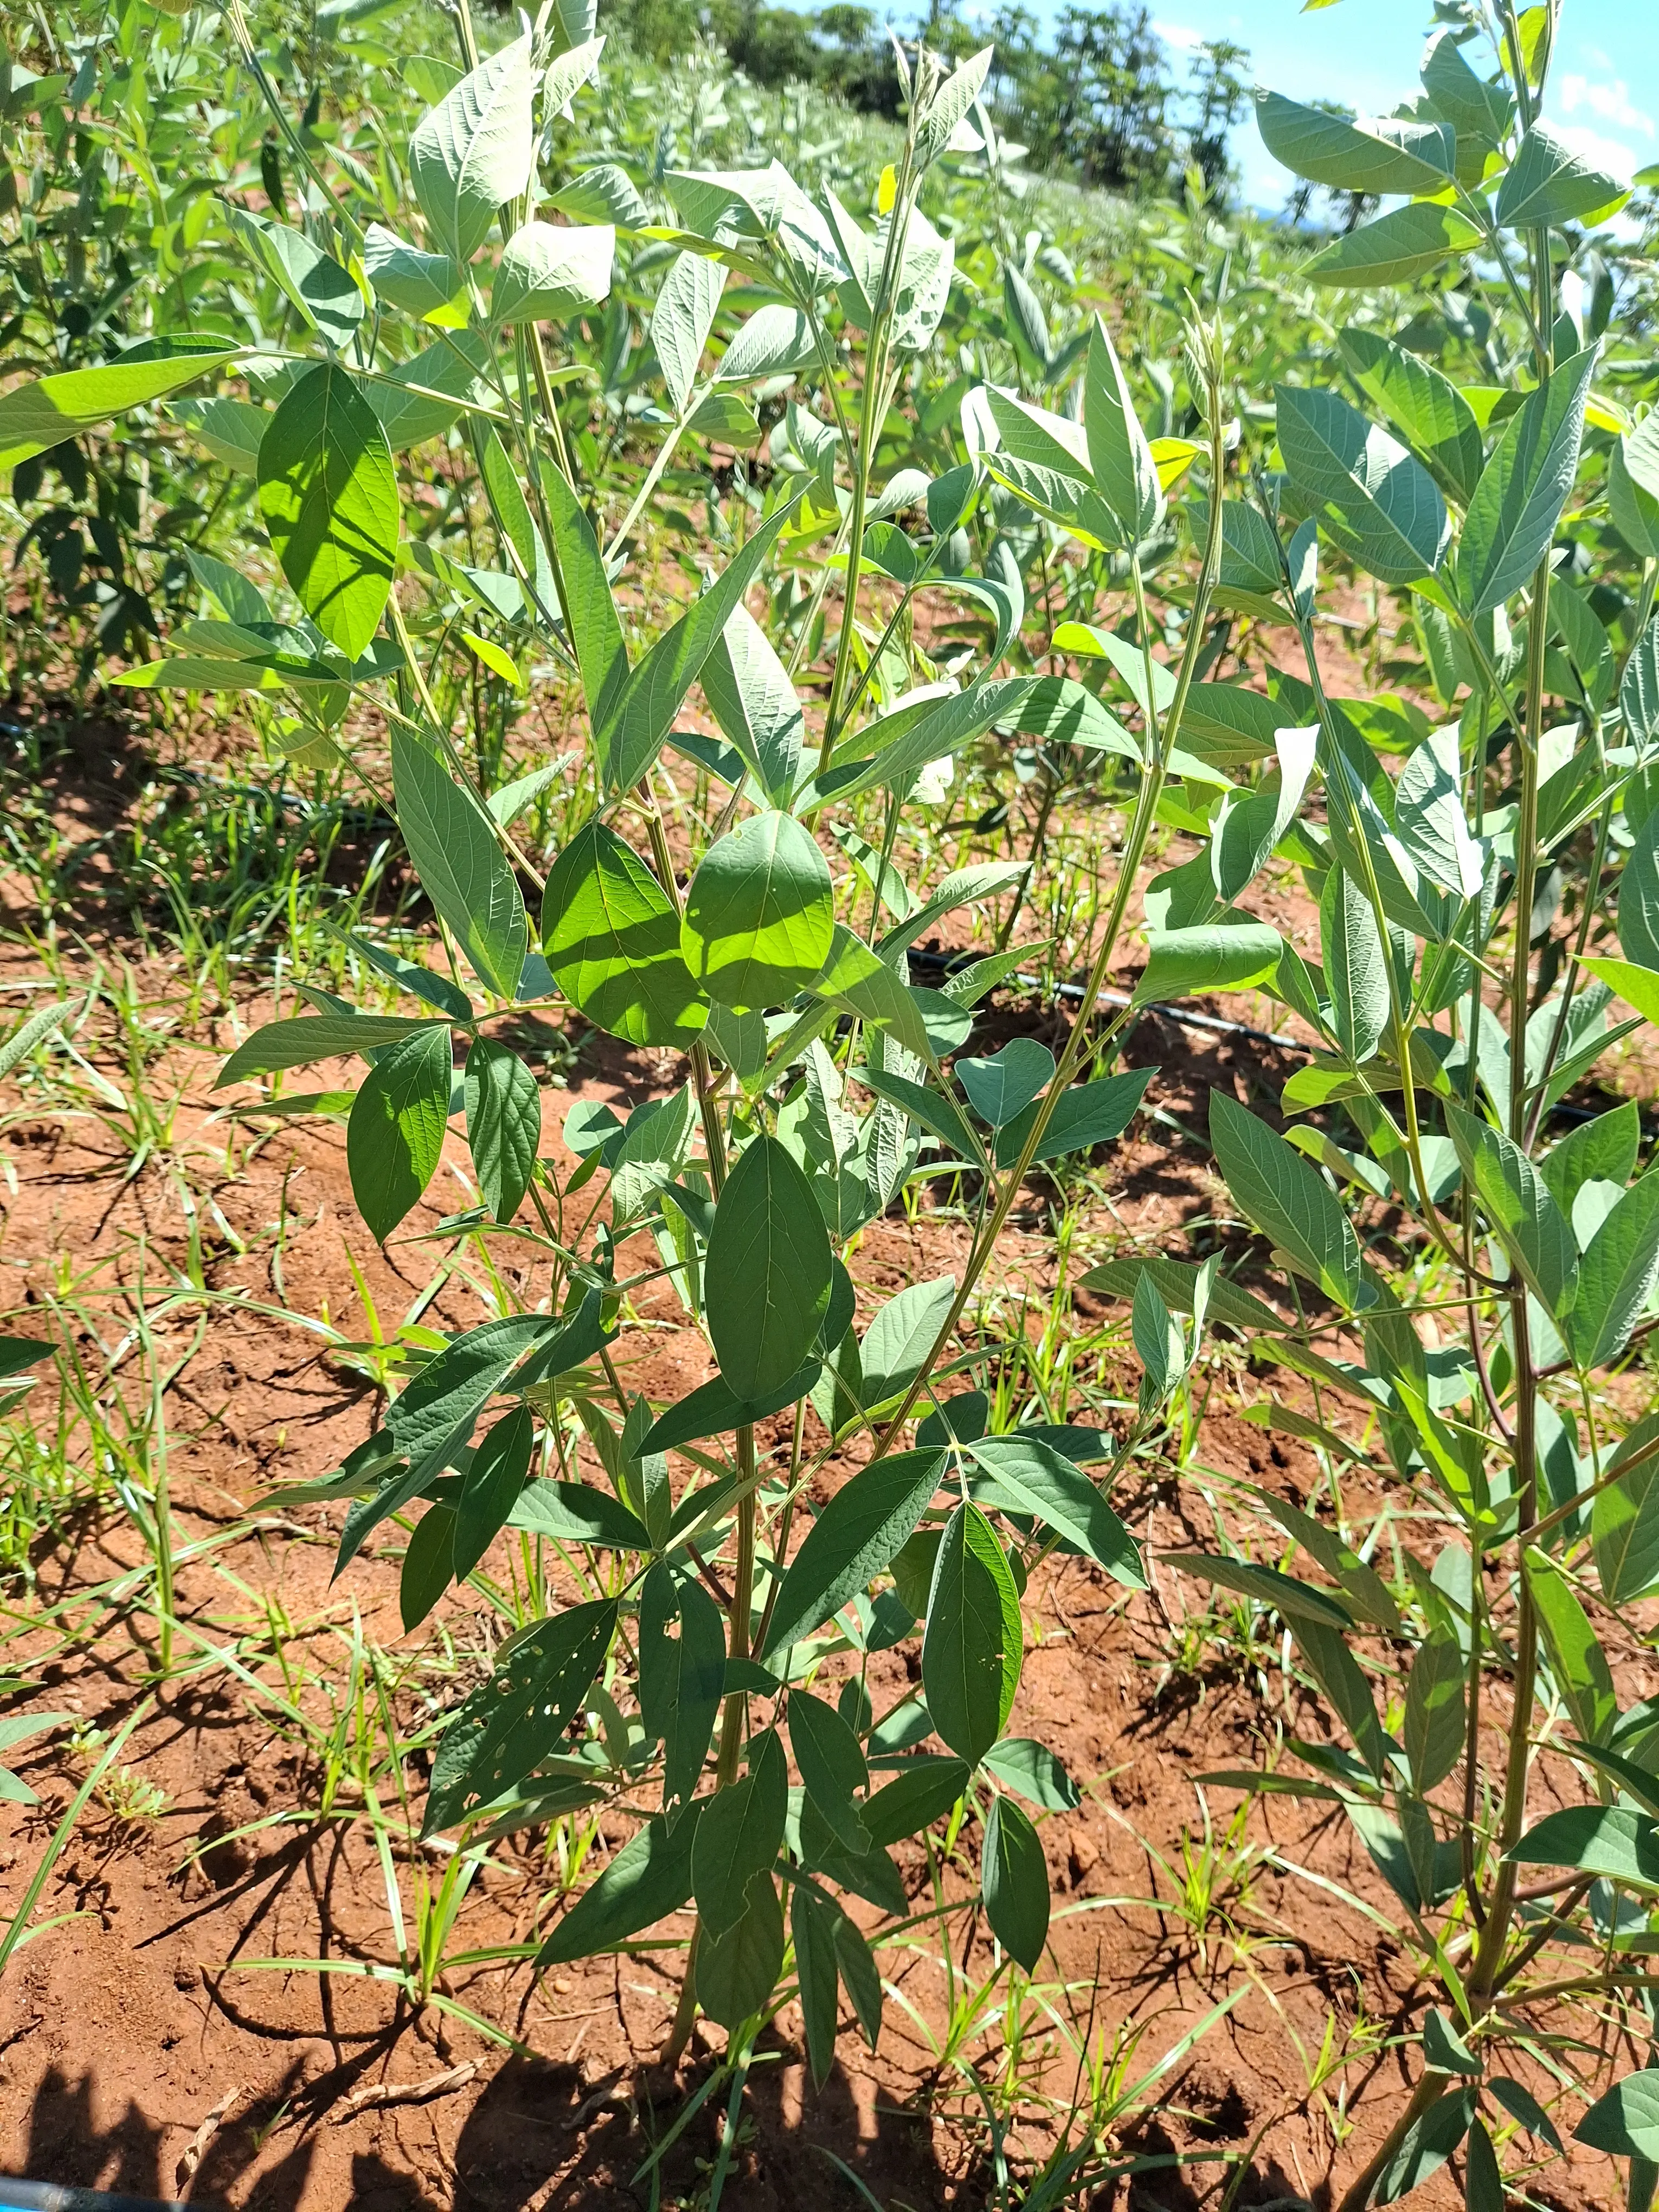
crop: pigeonpea
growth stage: flowering
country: Kenya
